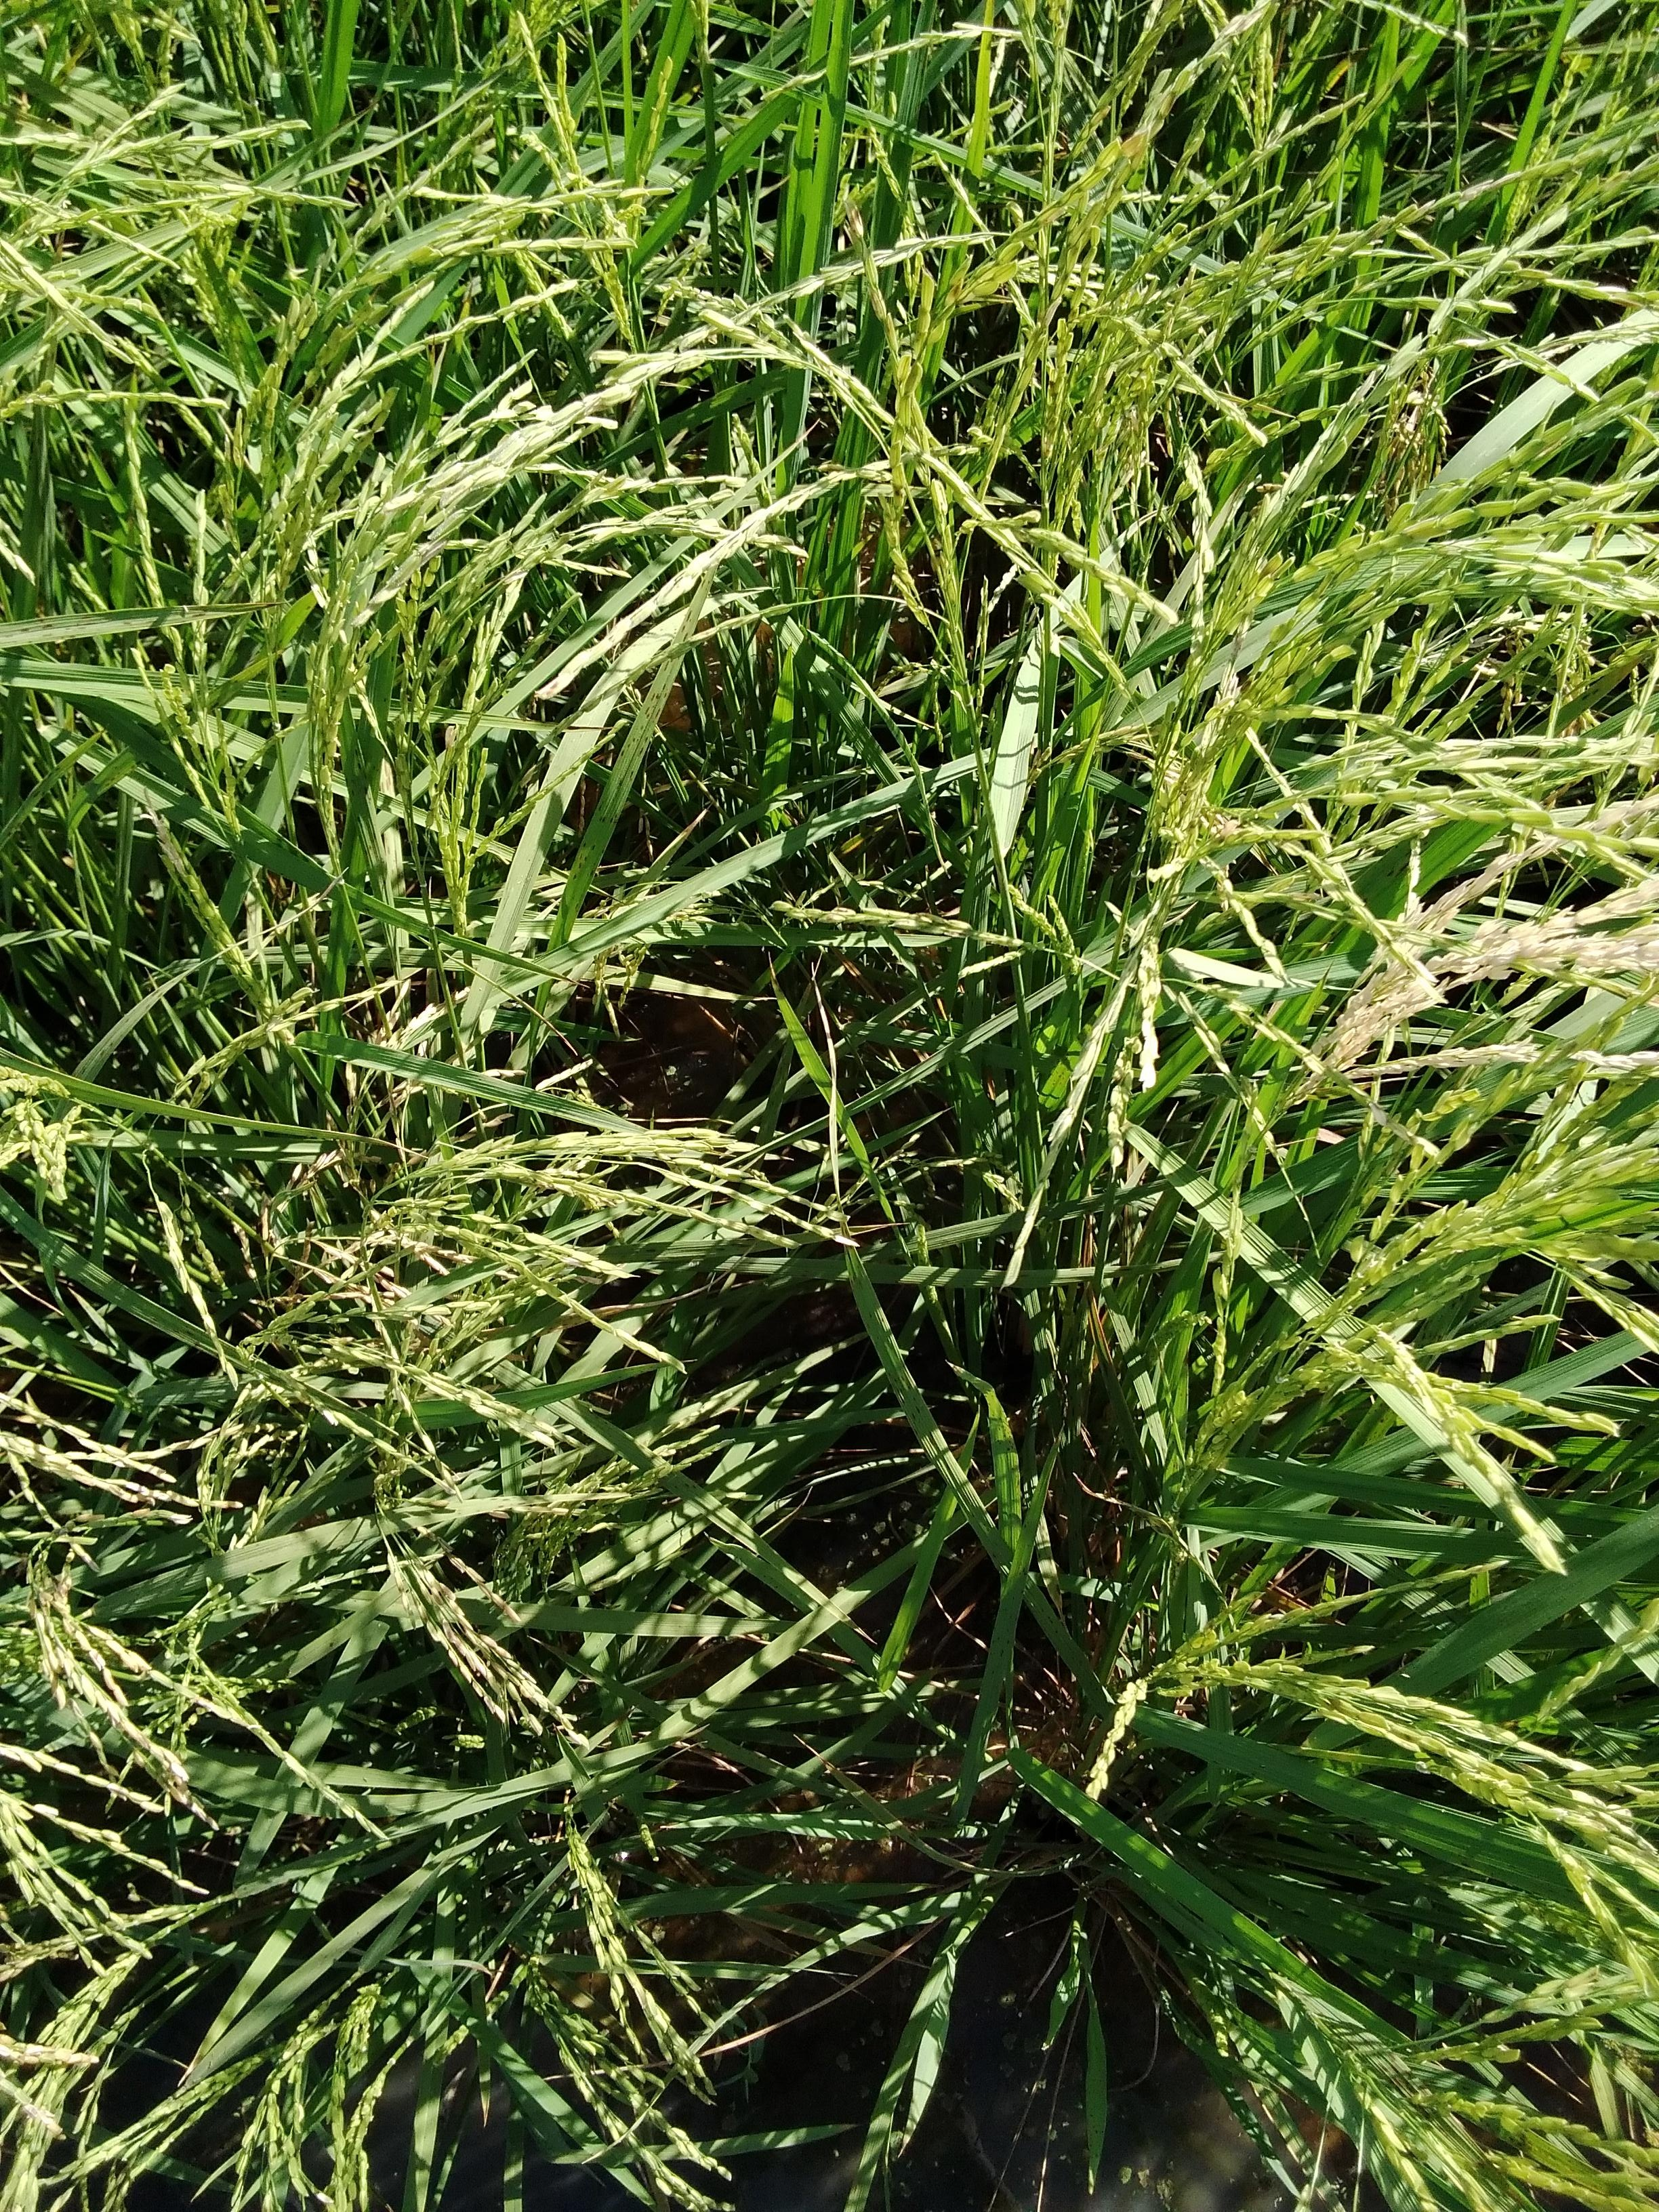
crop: rice
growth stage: stage milk
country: Senegal
